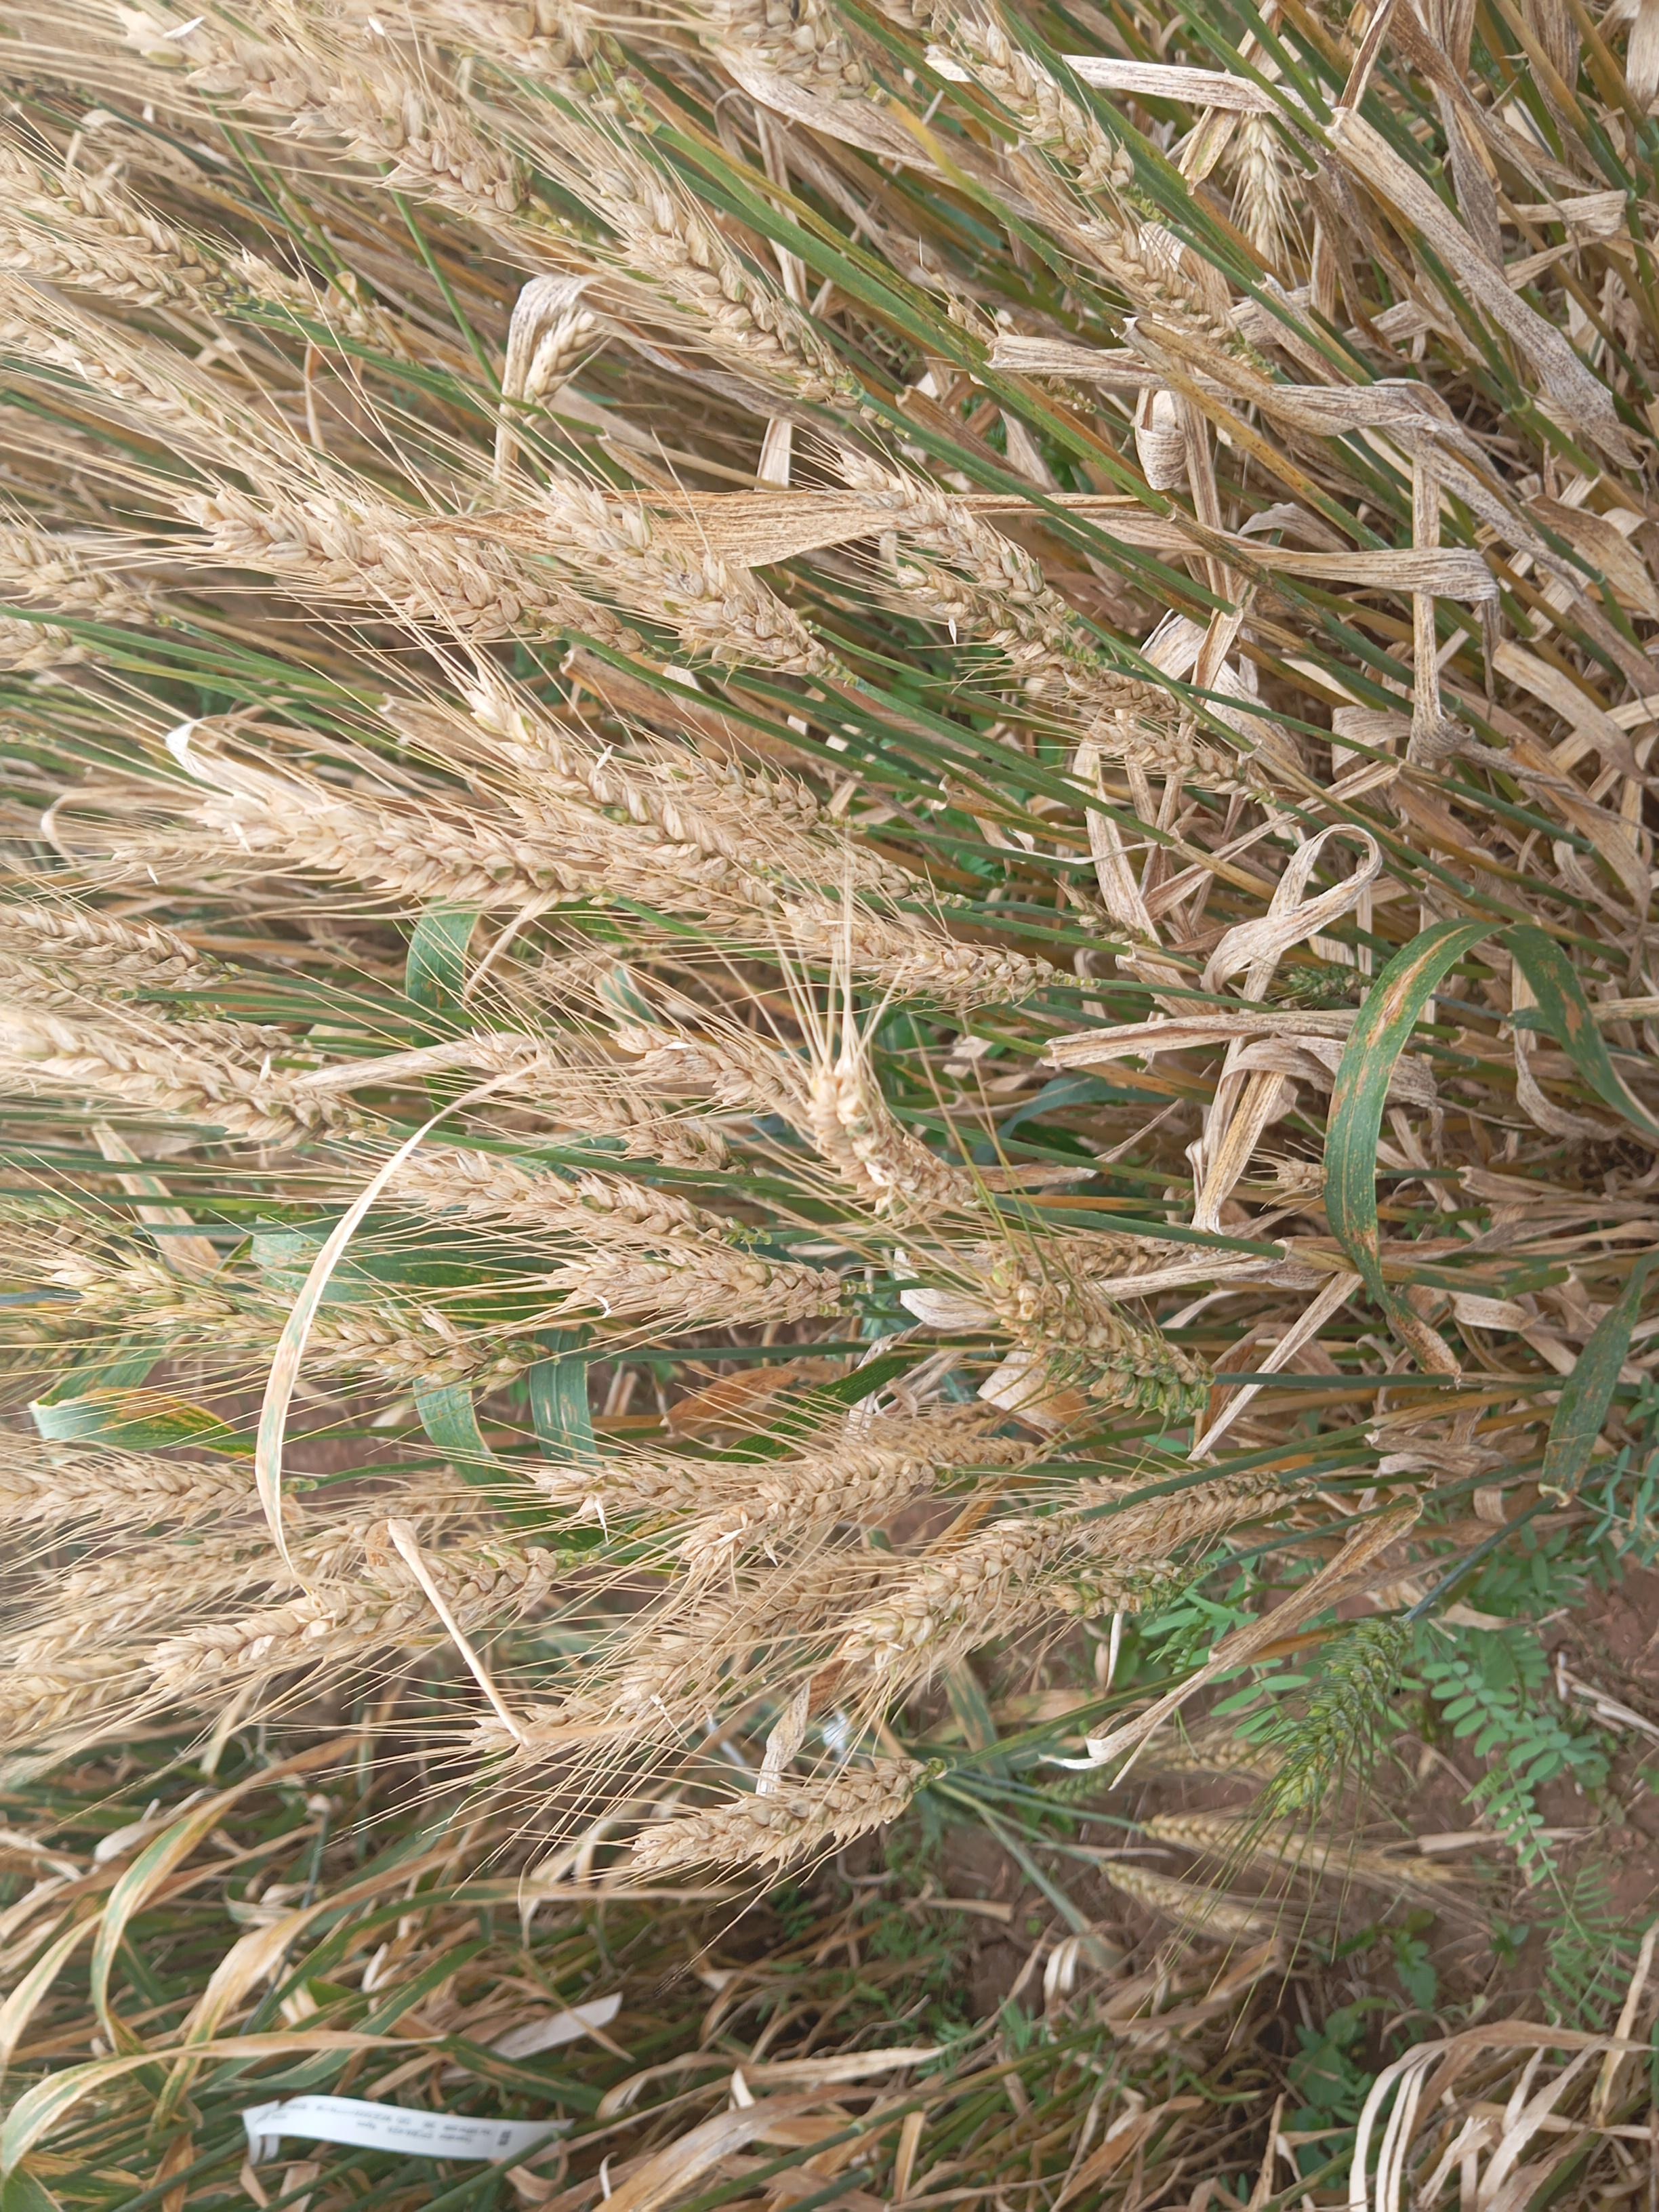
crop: wheat
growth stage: maturity
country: Kenya
